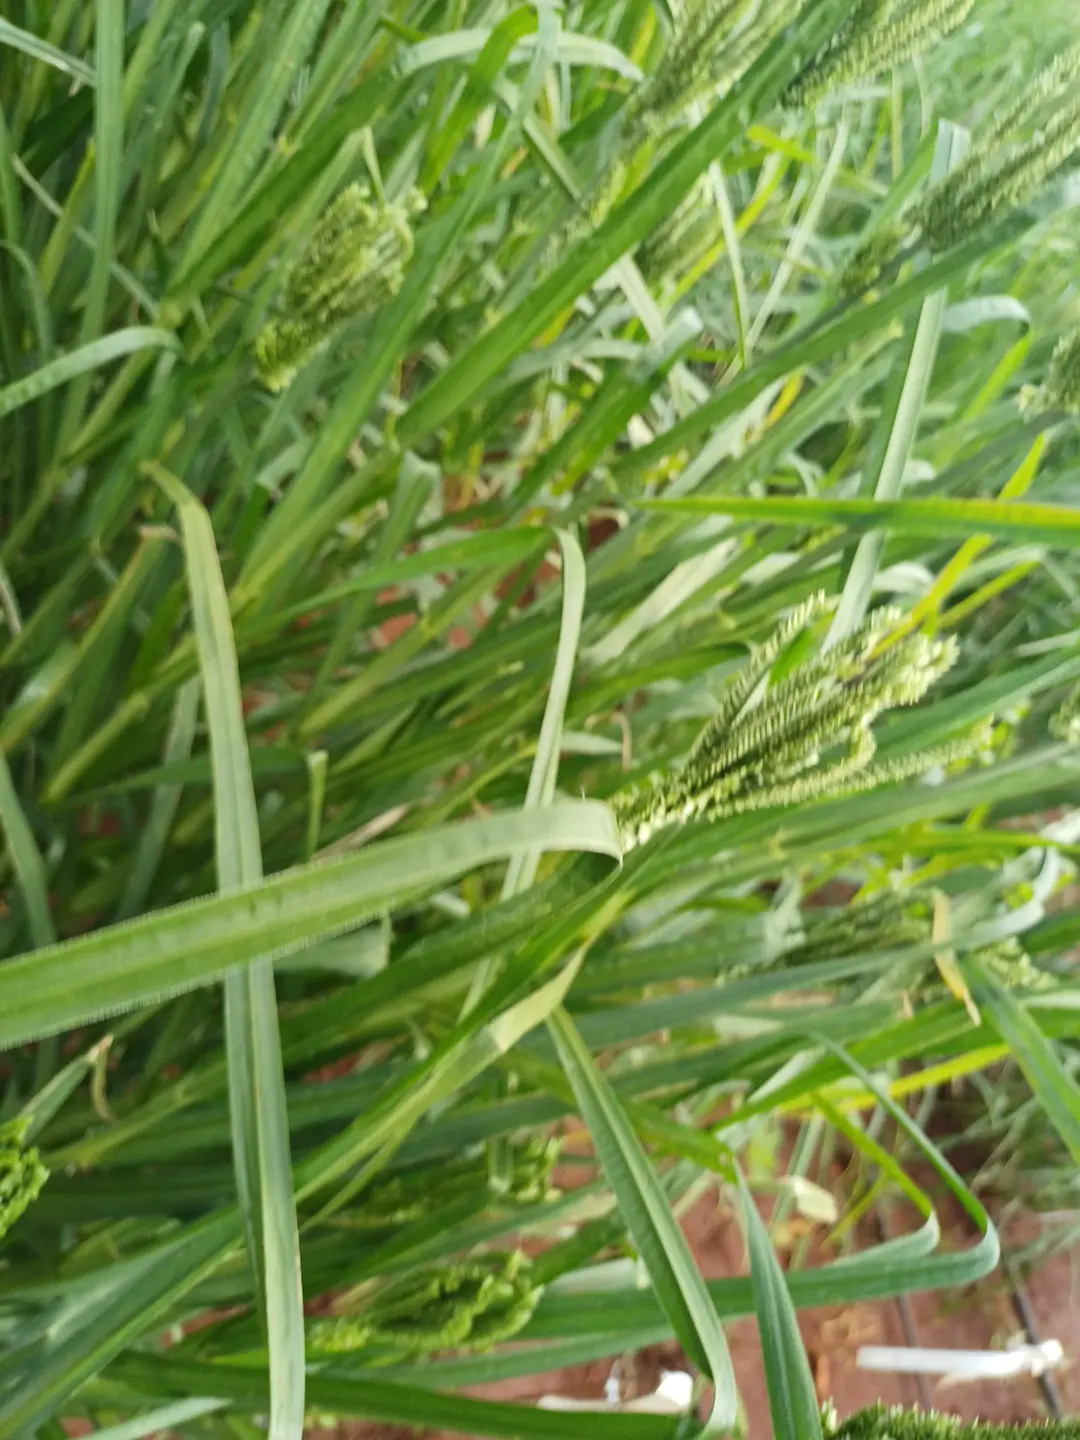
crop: finger millet
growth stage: flowering
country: Kenya
